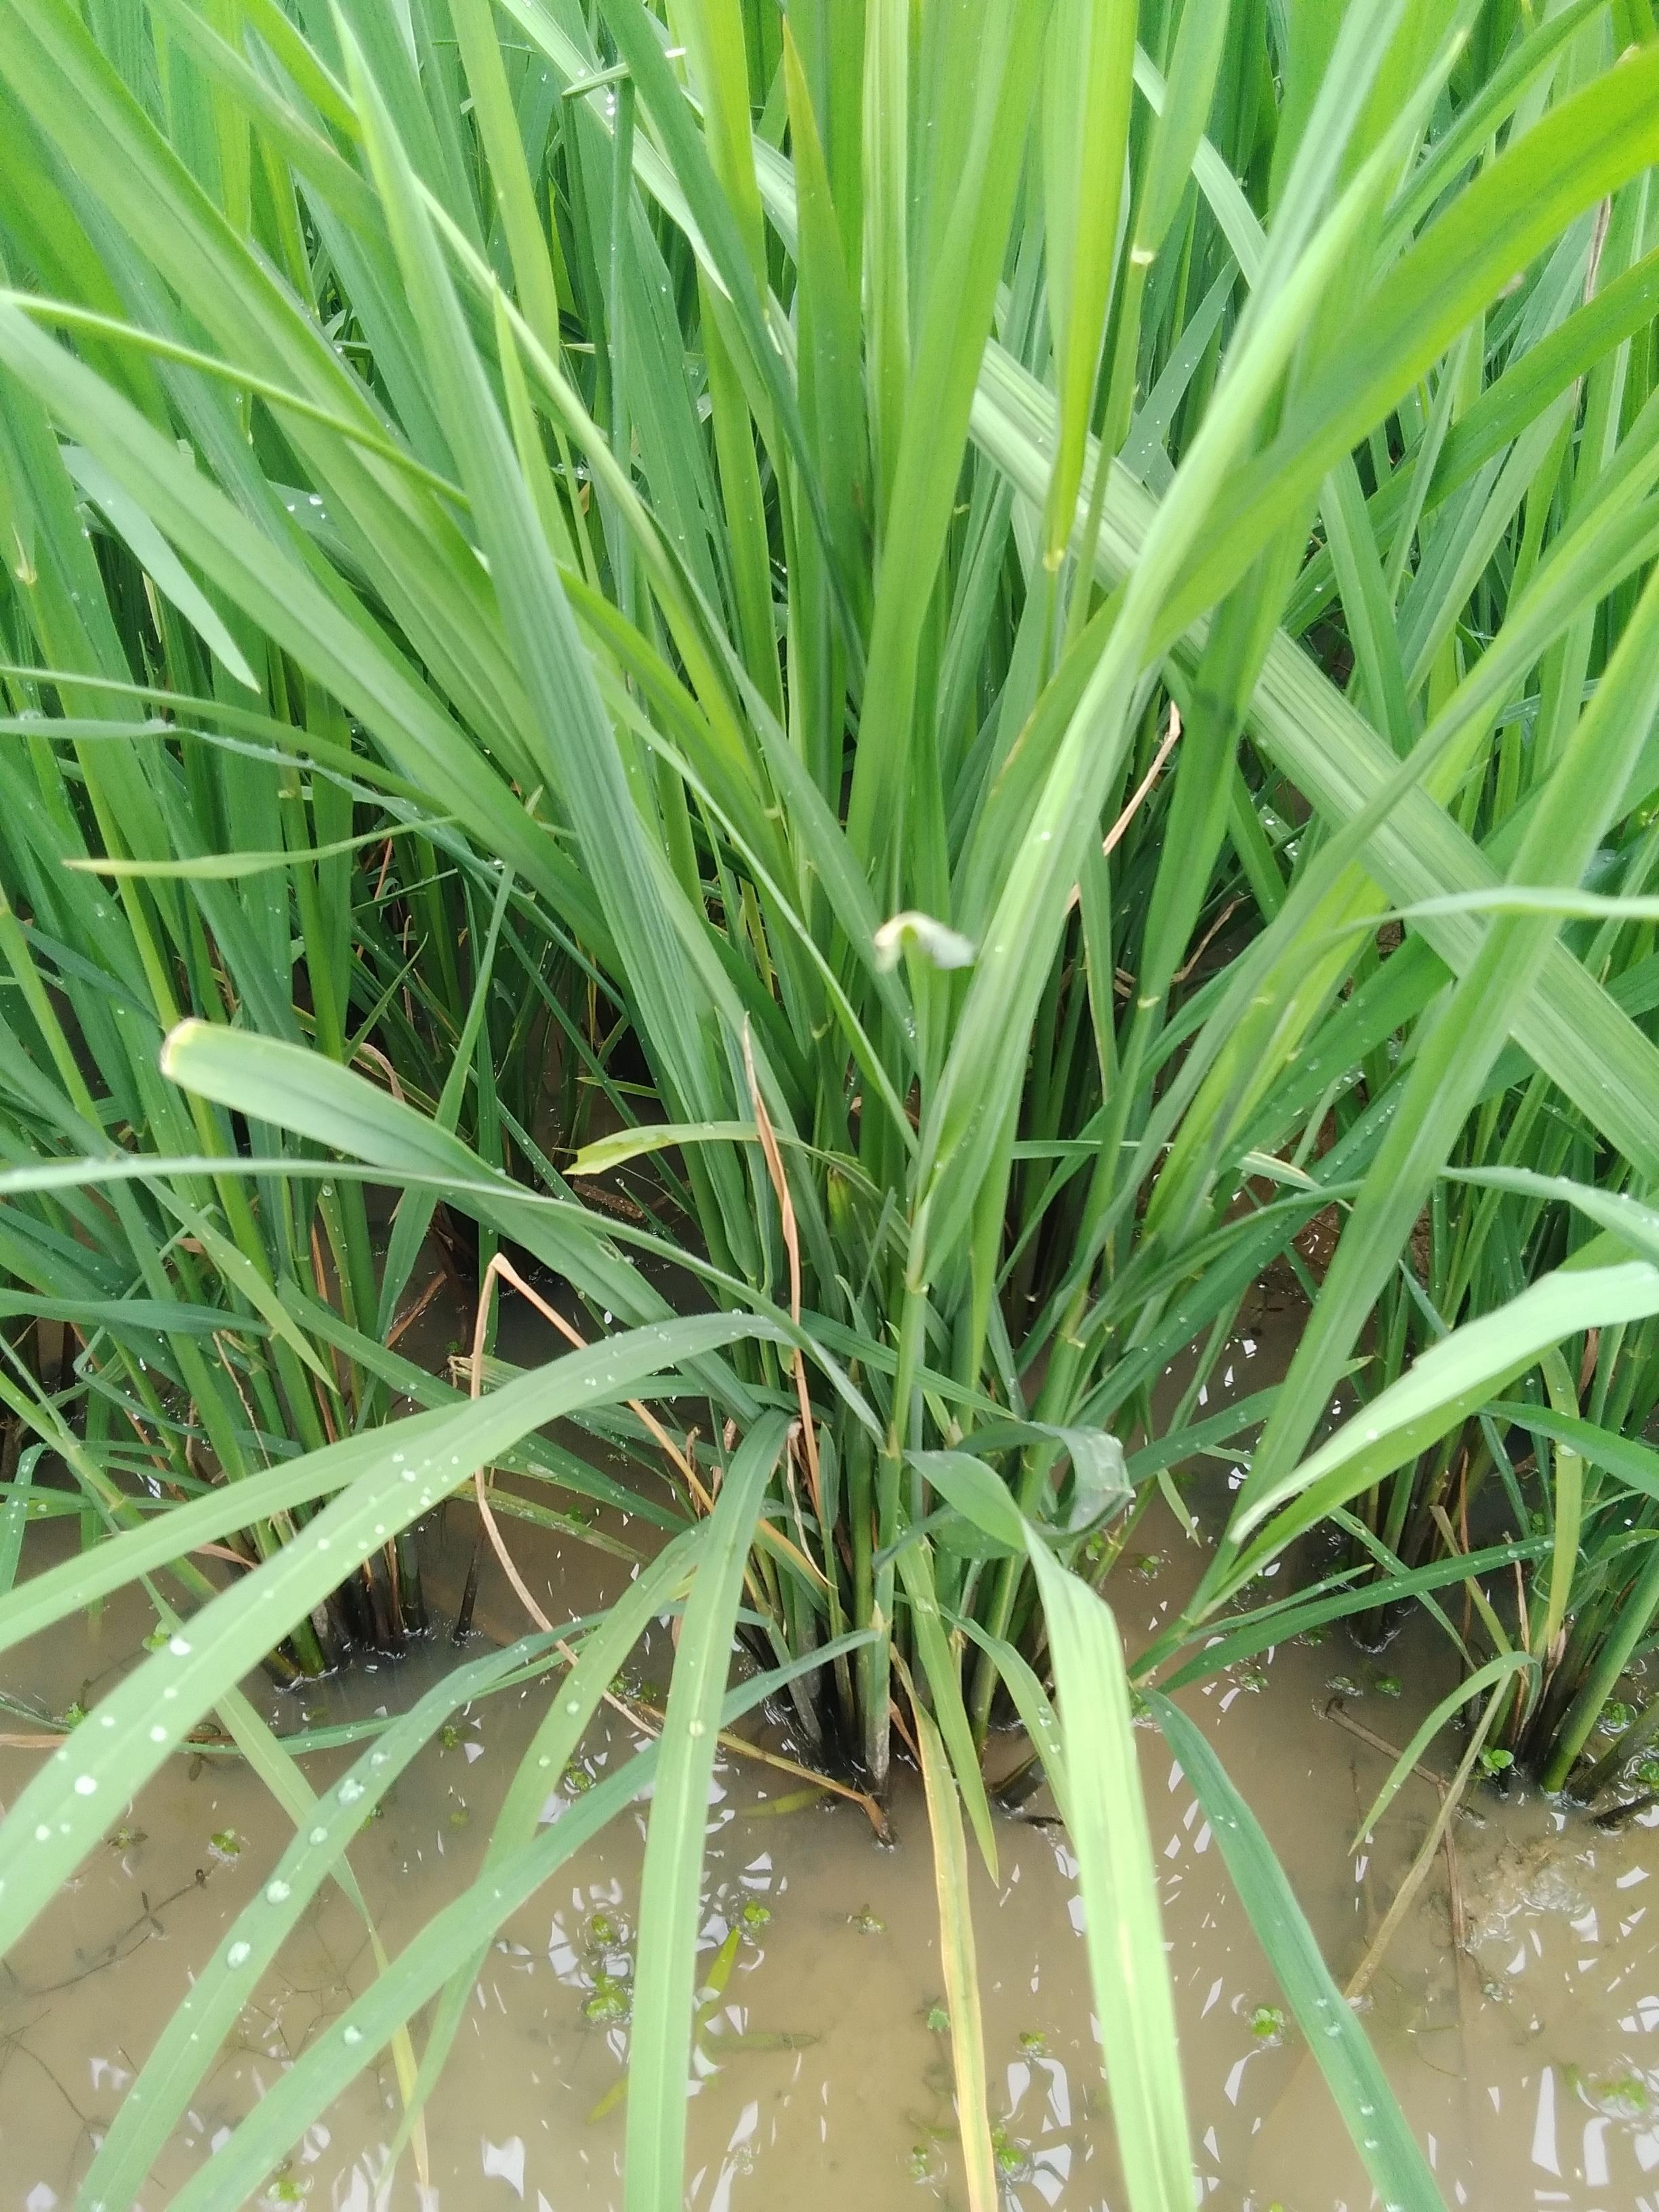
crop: rice
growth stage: booting
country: Nigeria
